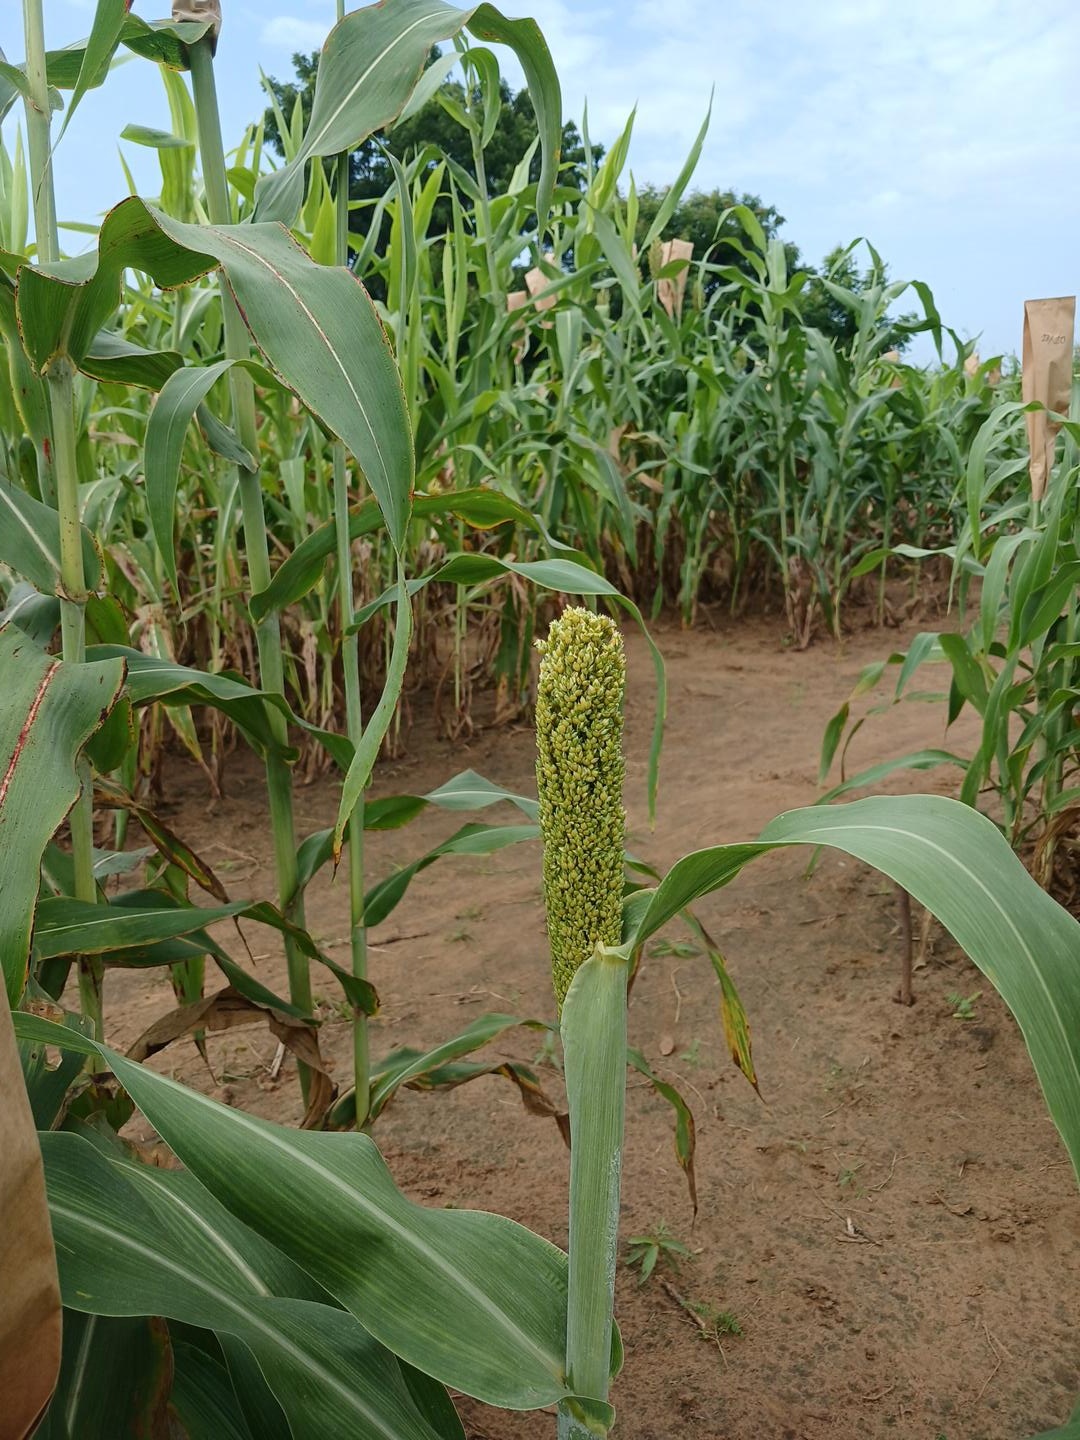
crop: sorghum
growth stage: flowering
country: Senegal
